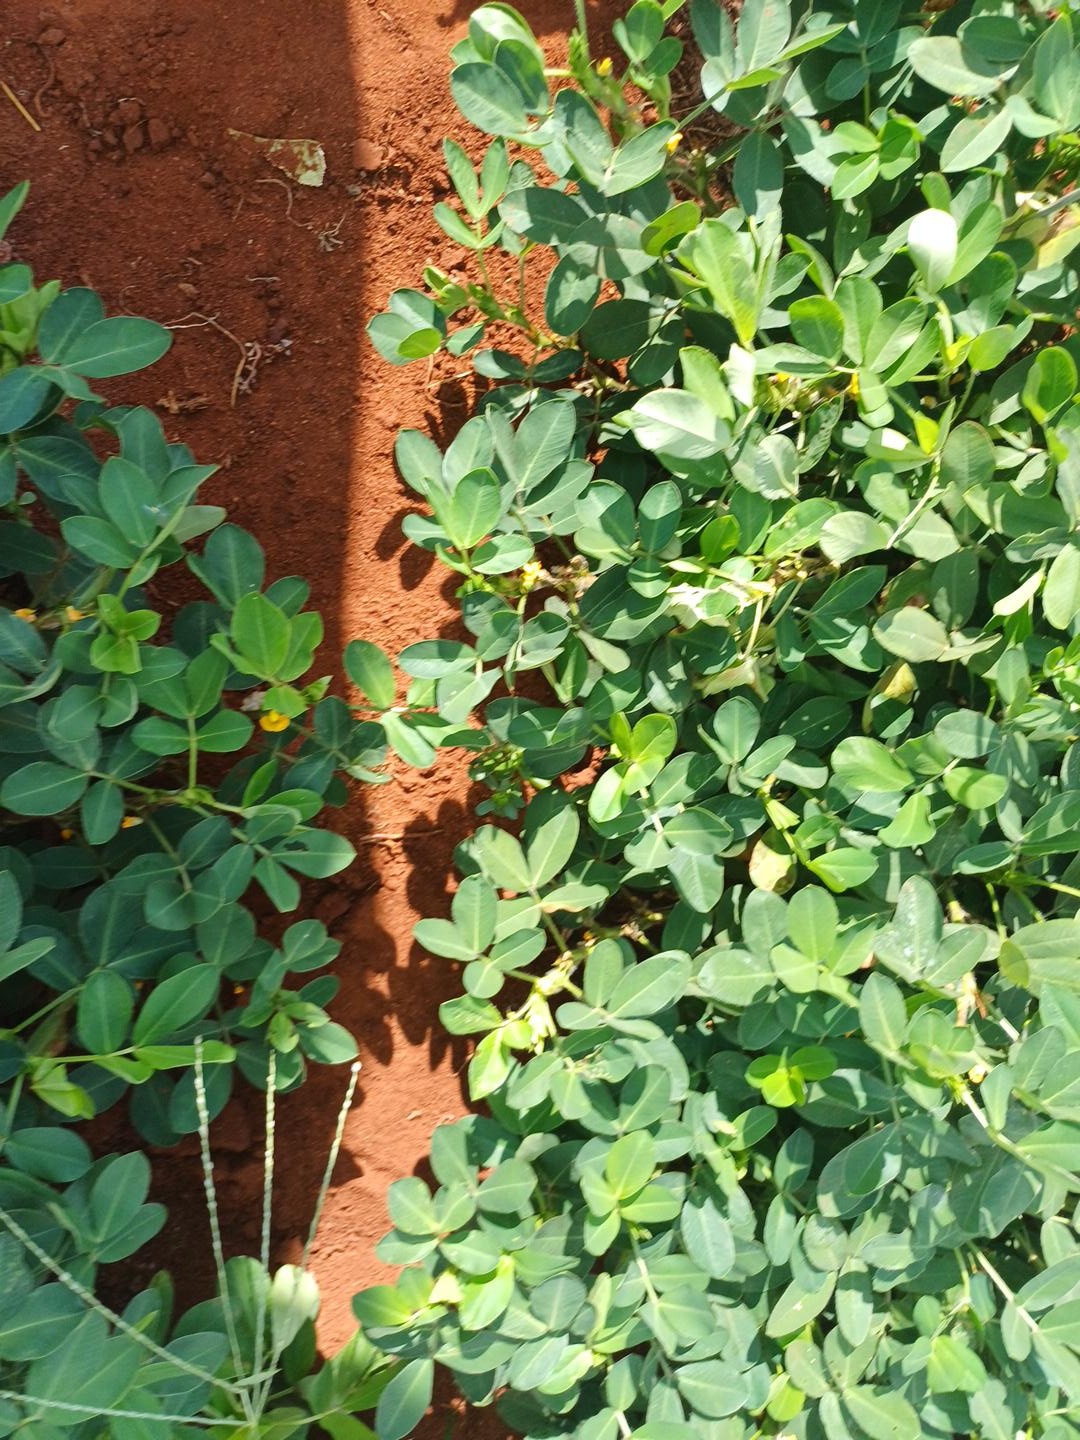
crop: groundnut
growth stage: pegging
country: Kenya
